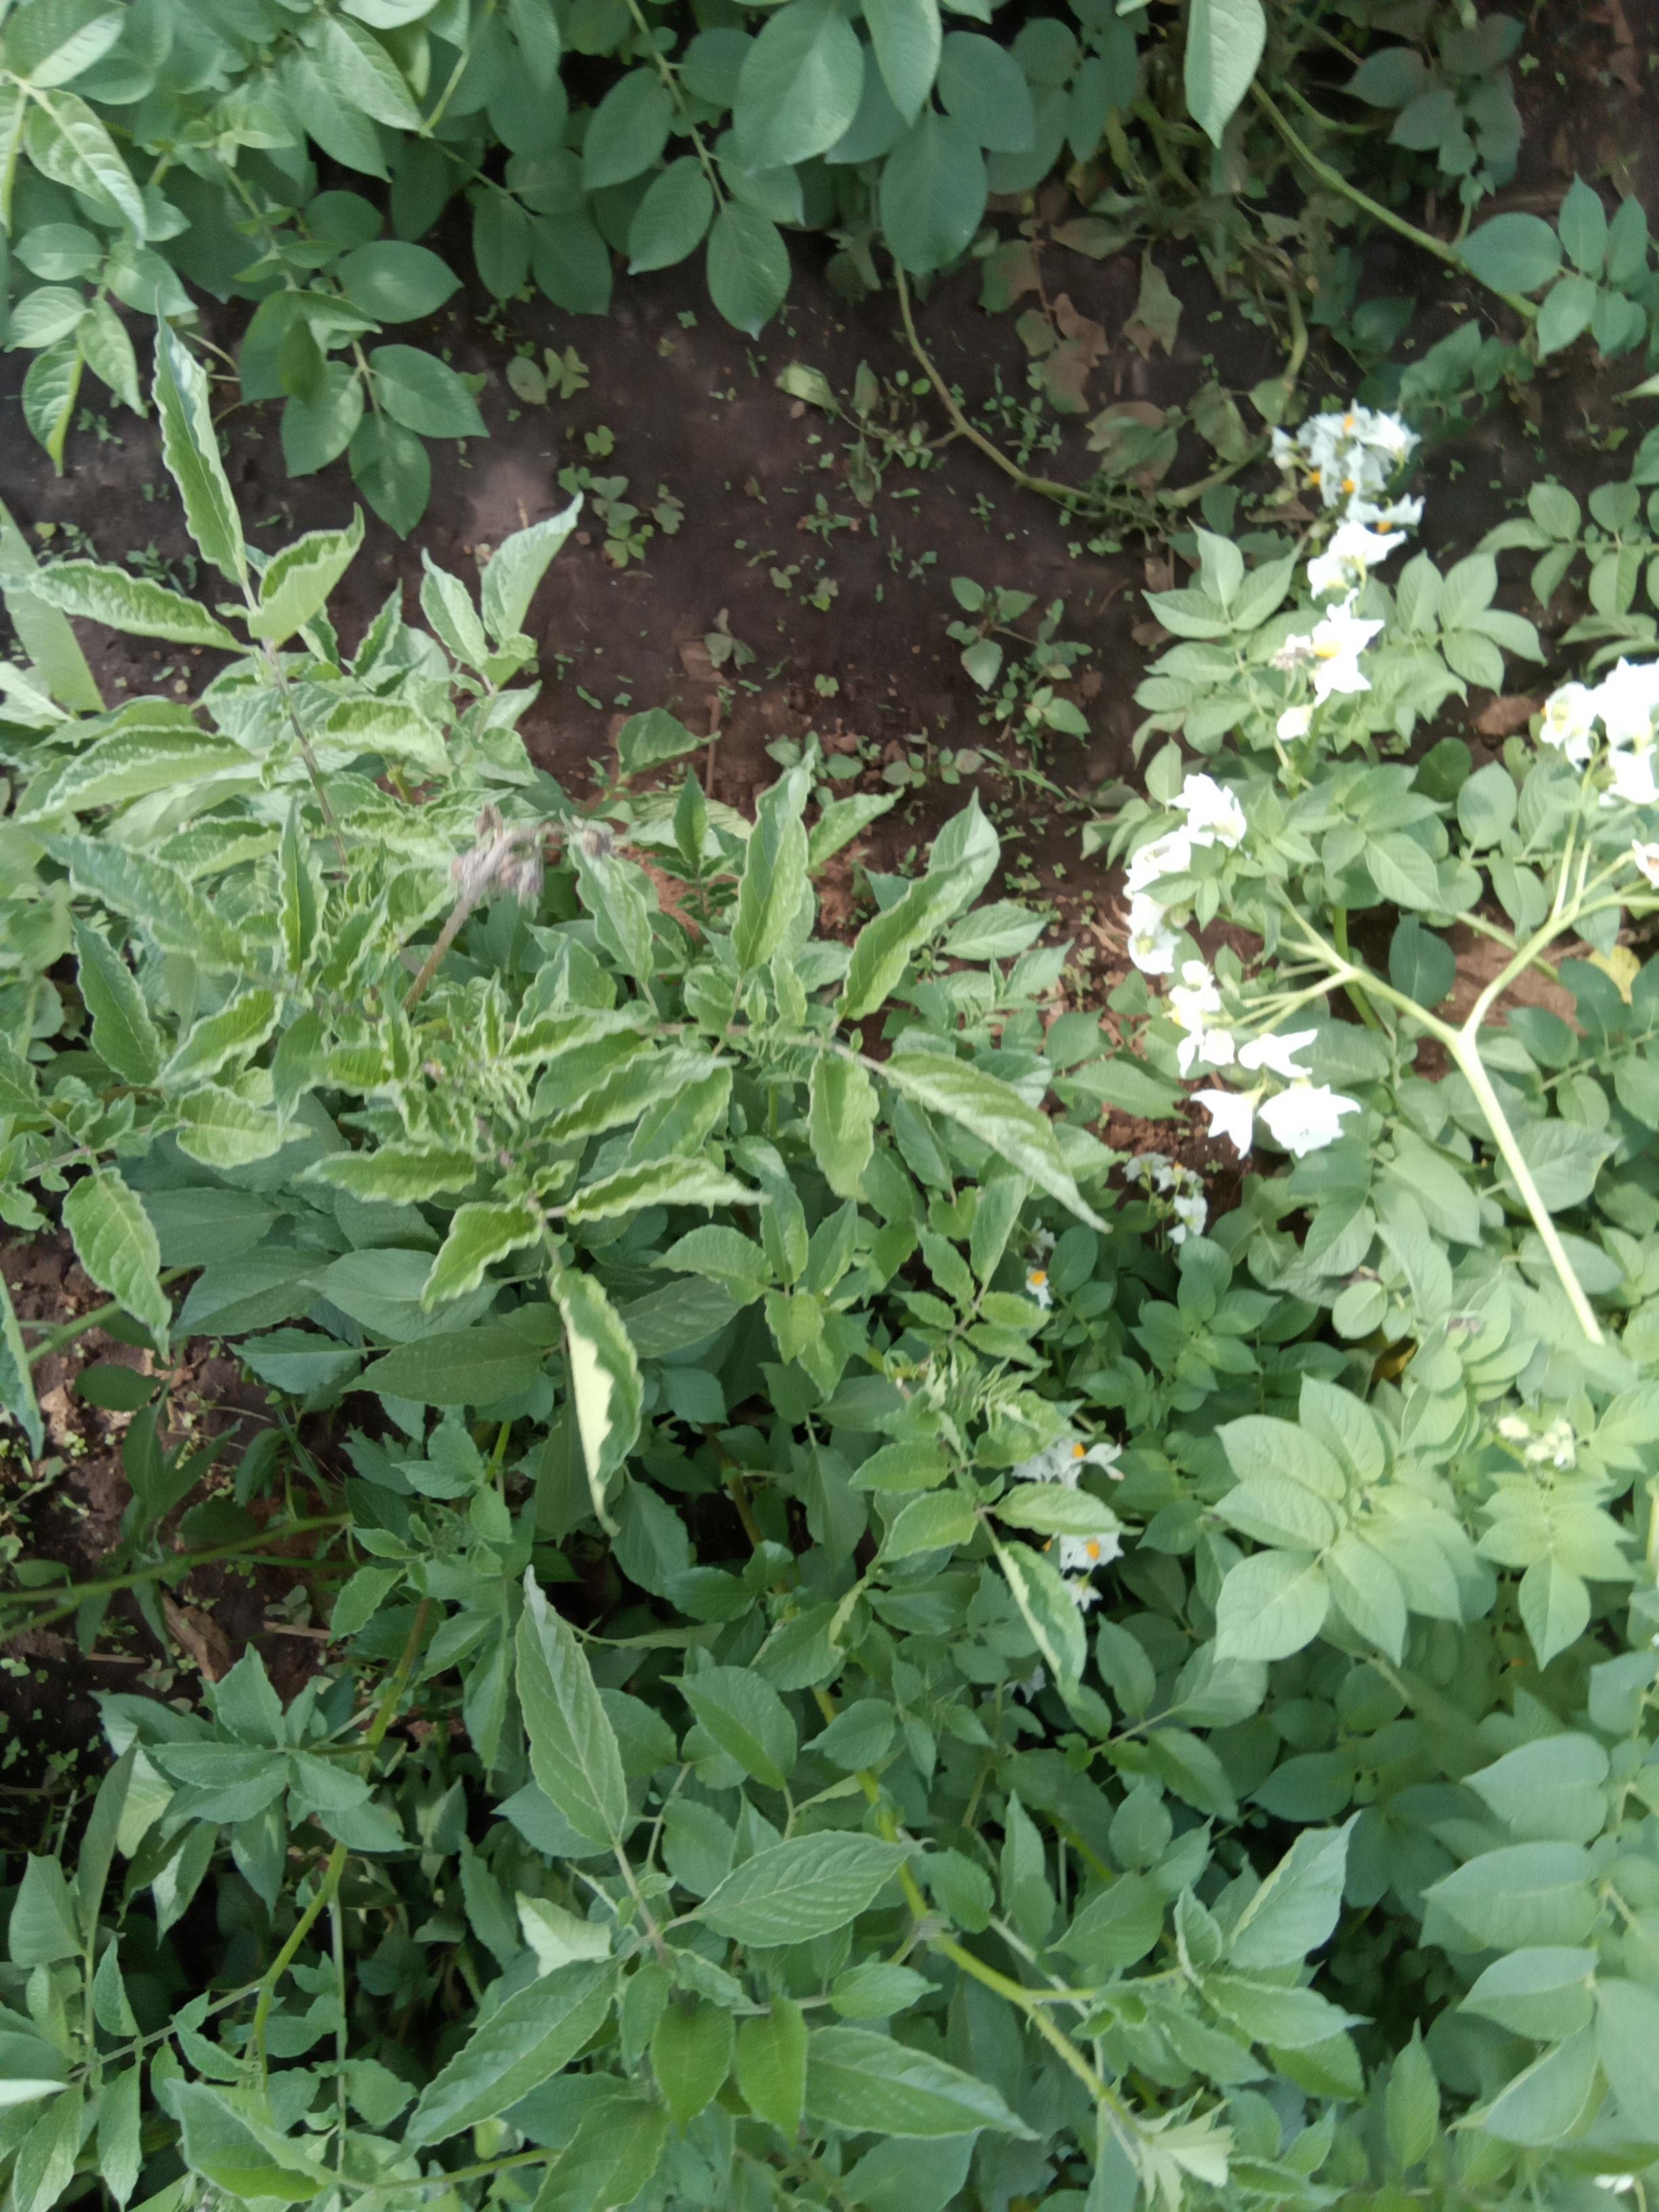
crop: potato
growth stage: flowering
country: Kenya
